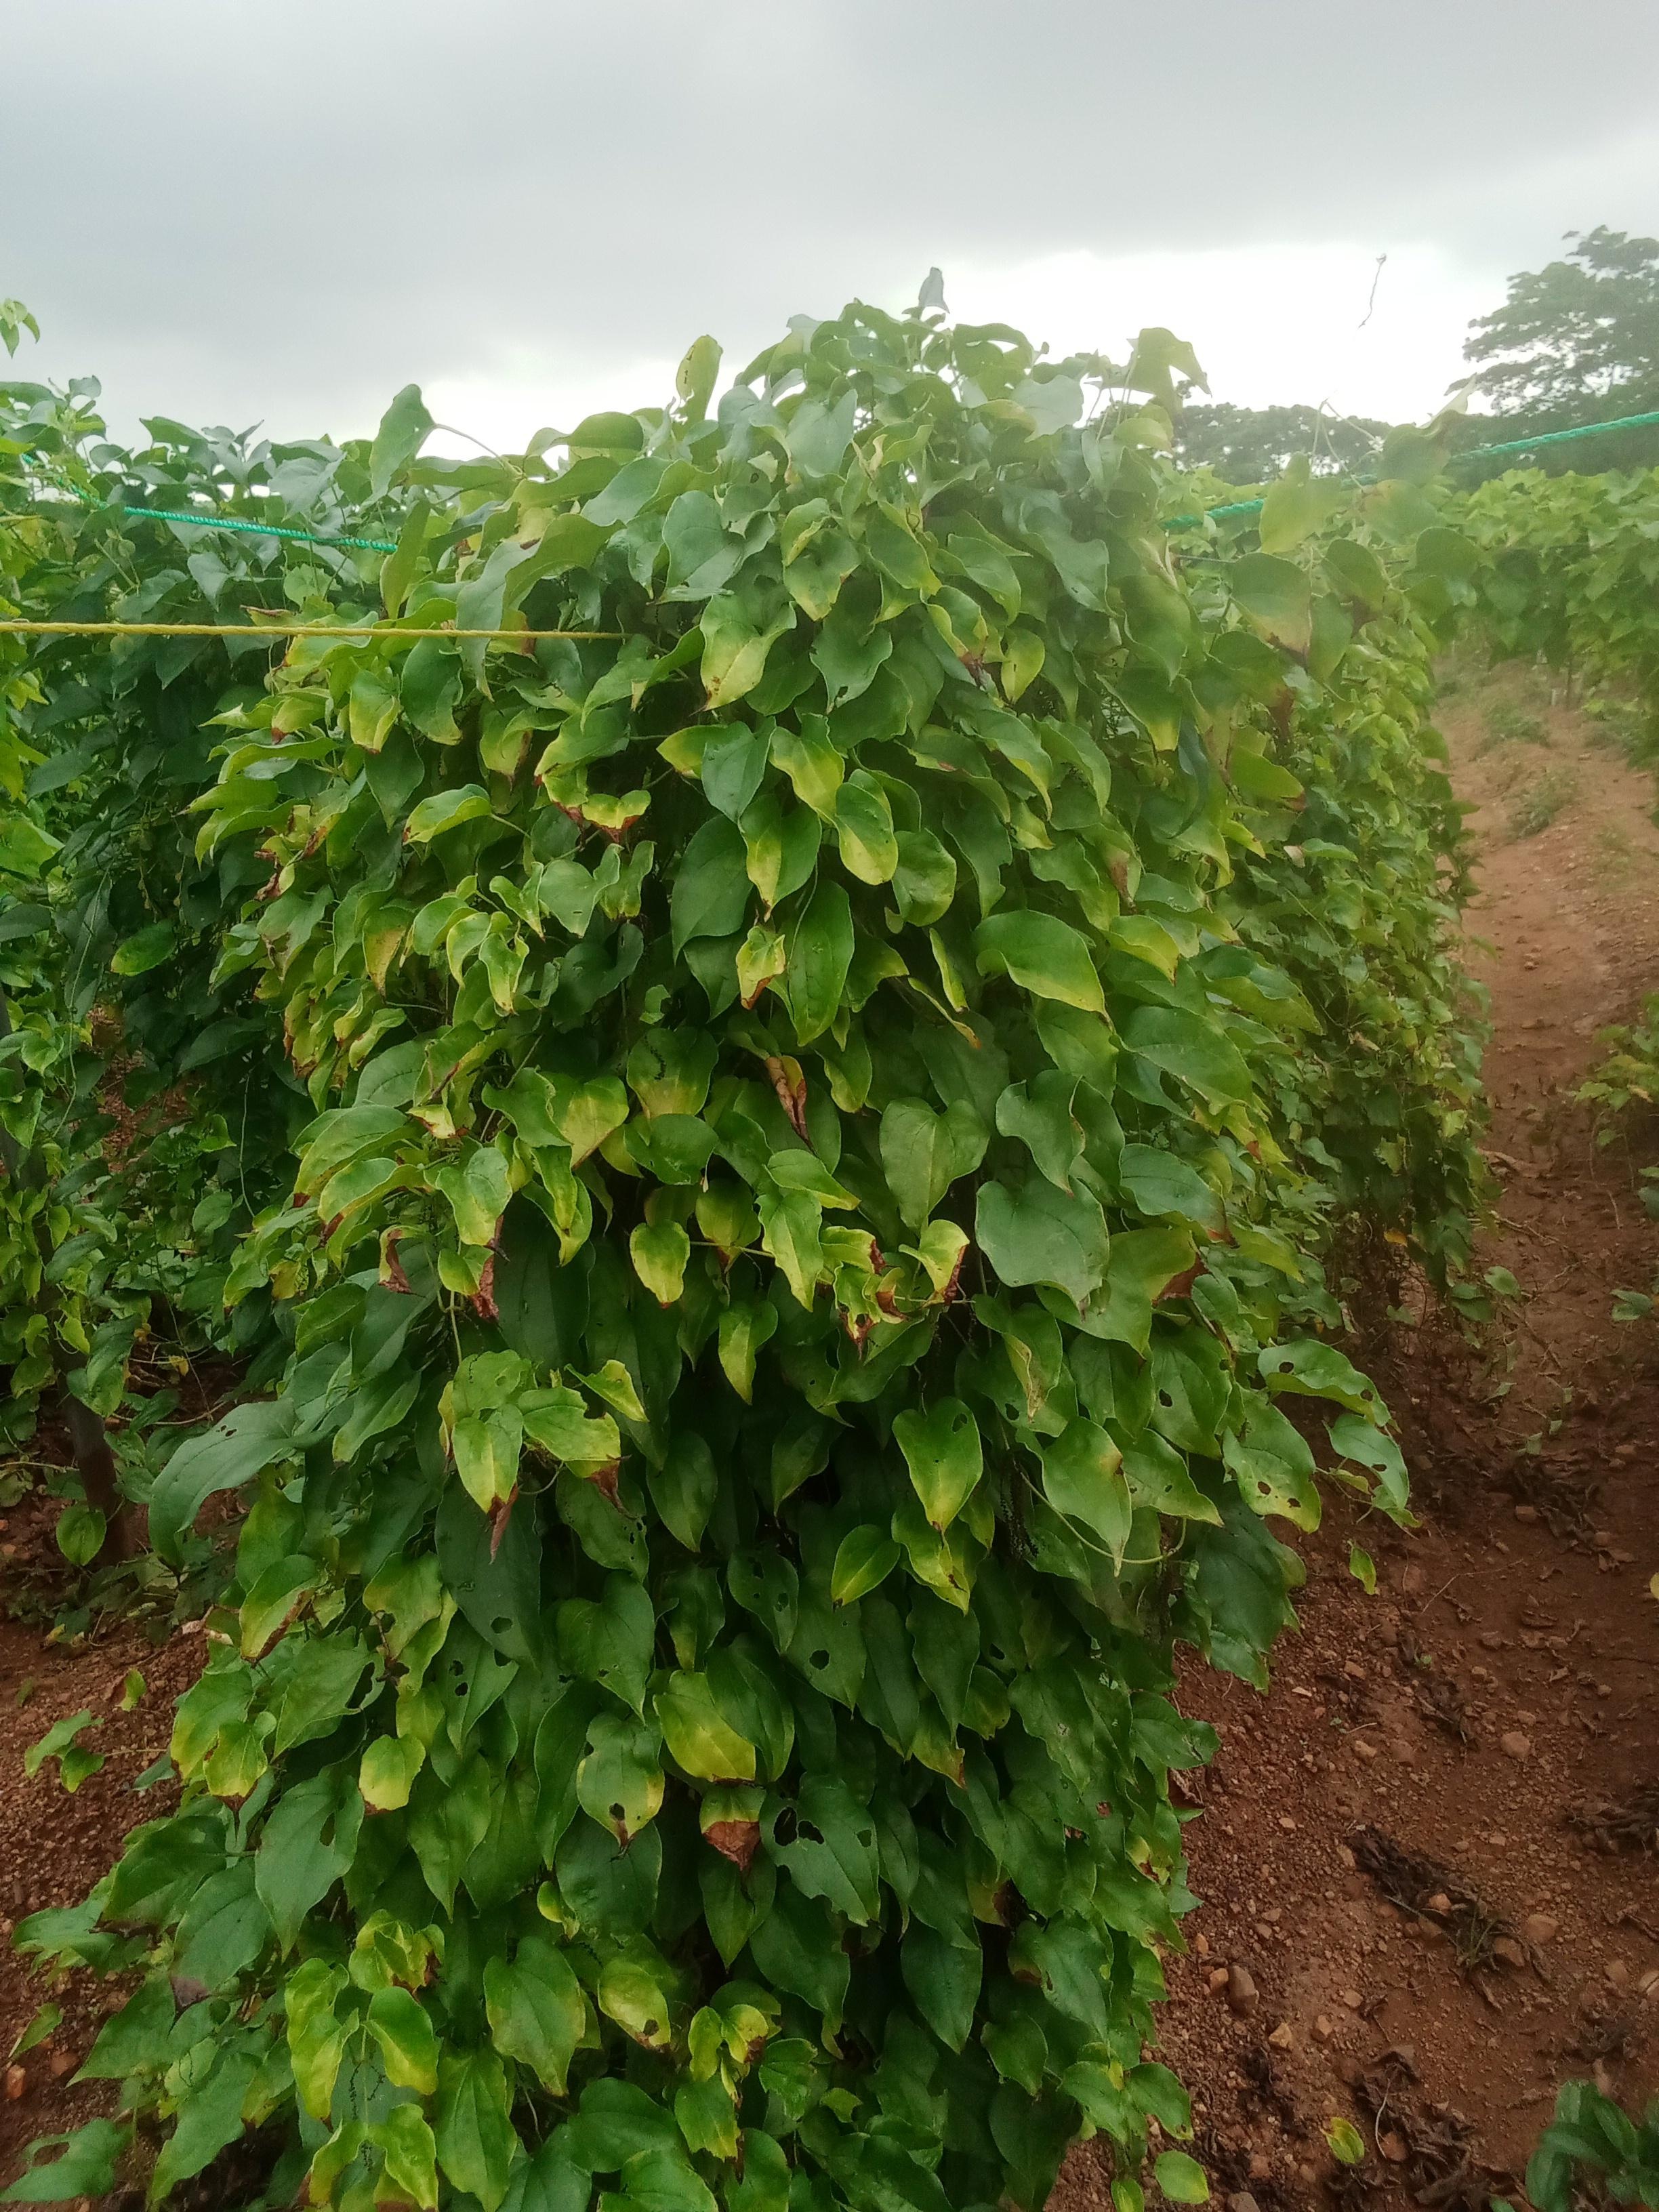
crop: yam
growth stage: vegetative
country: Nigeria
